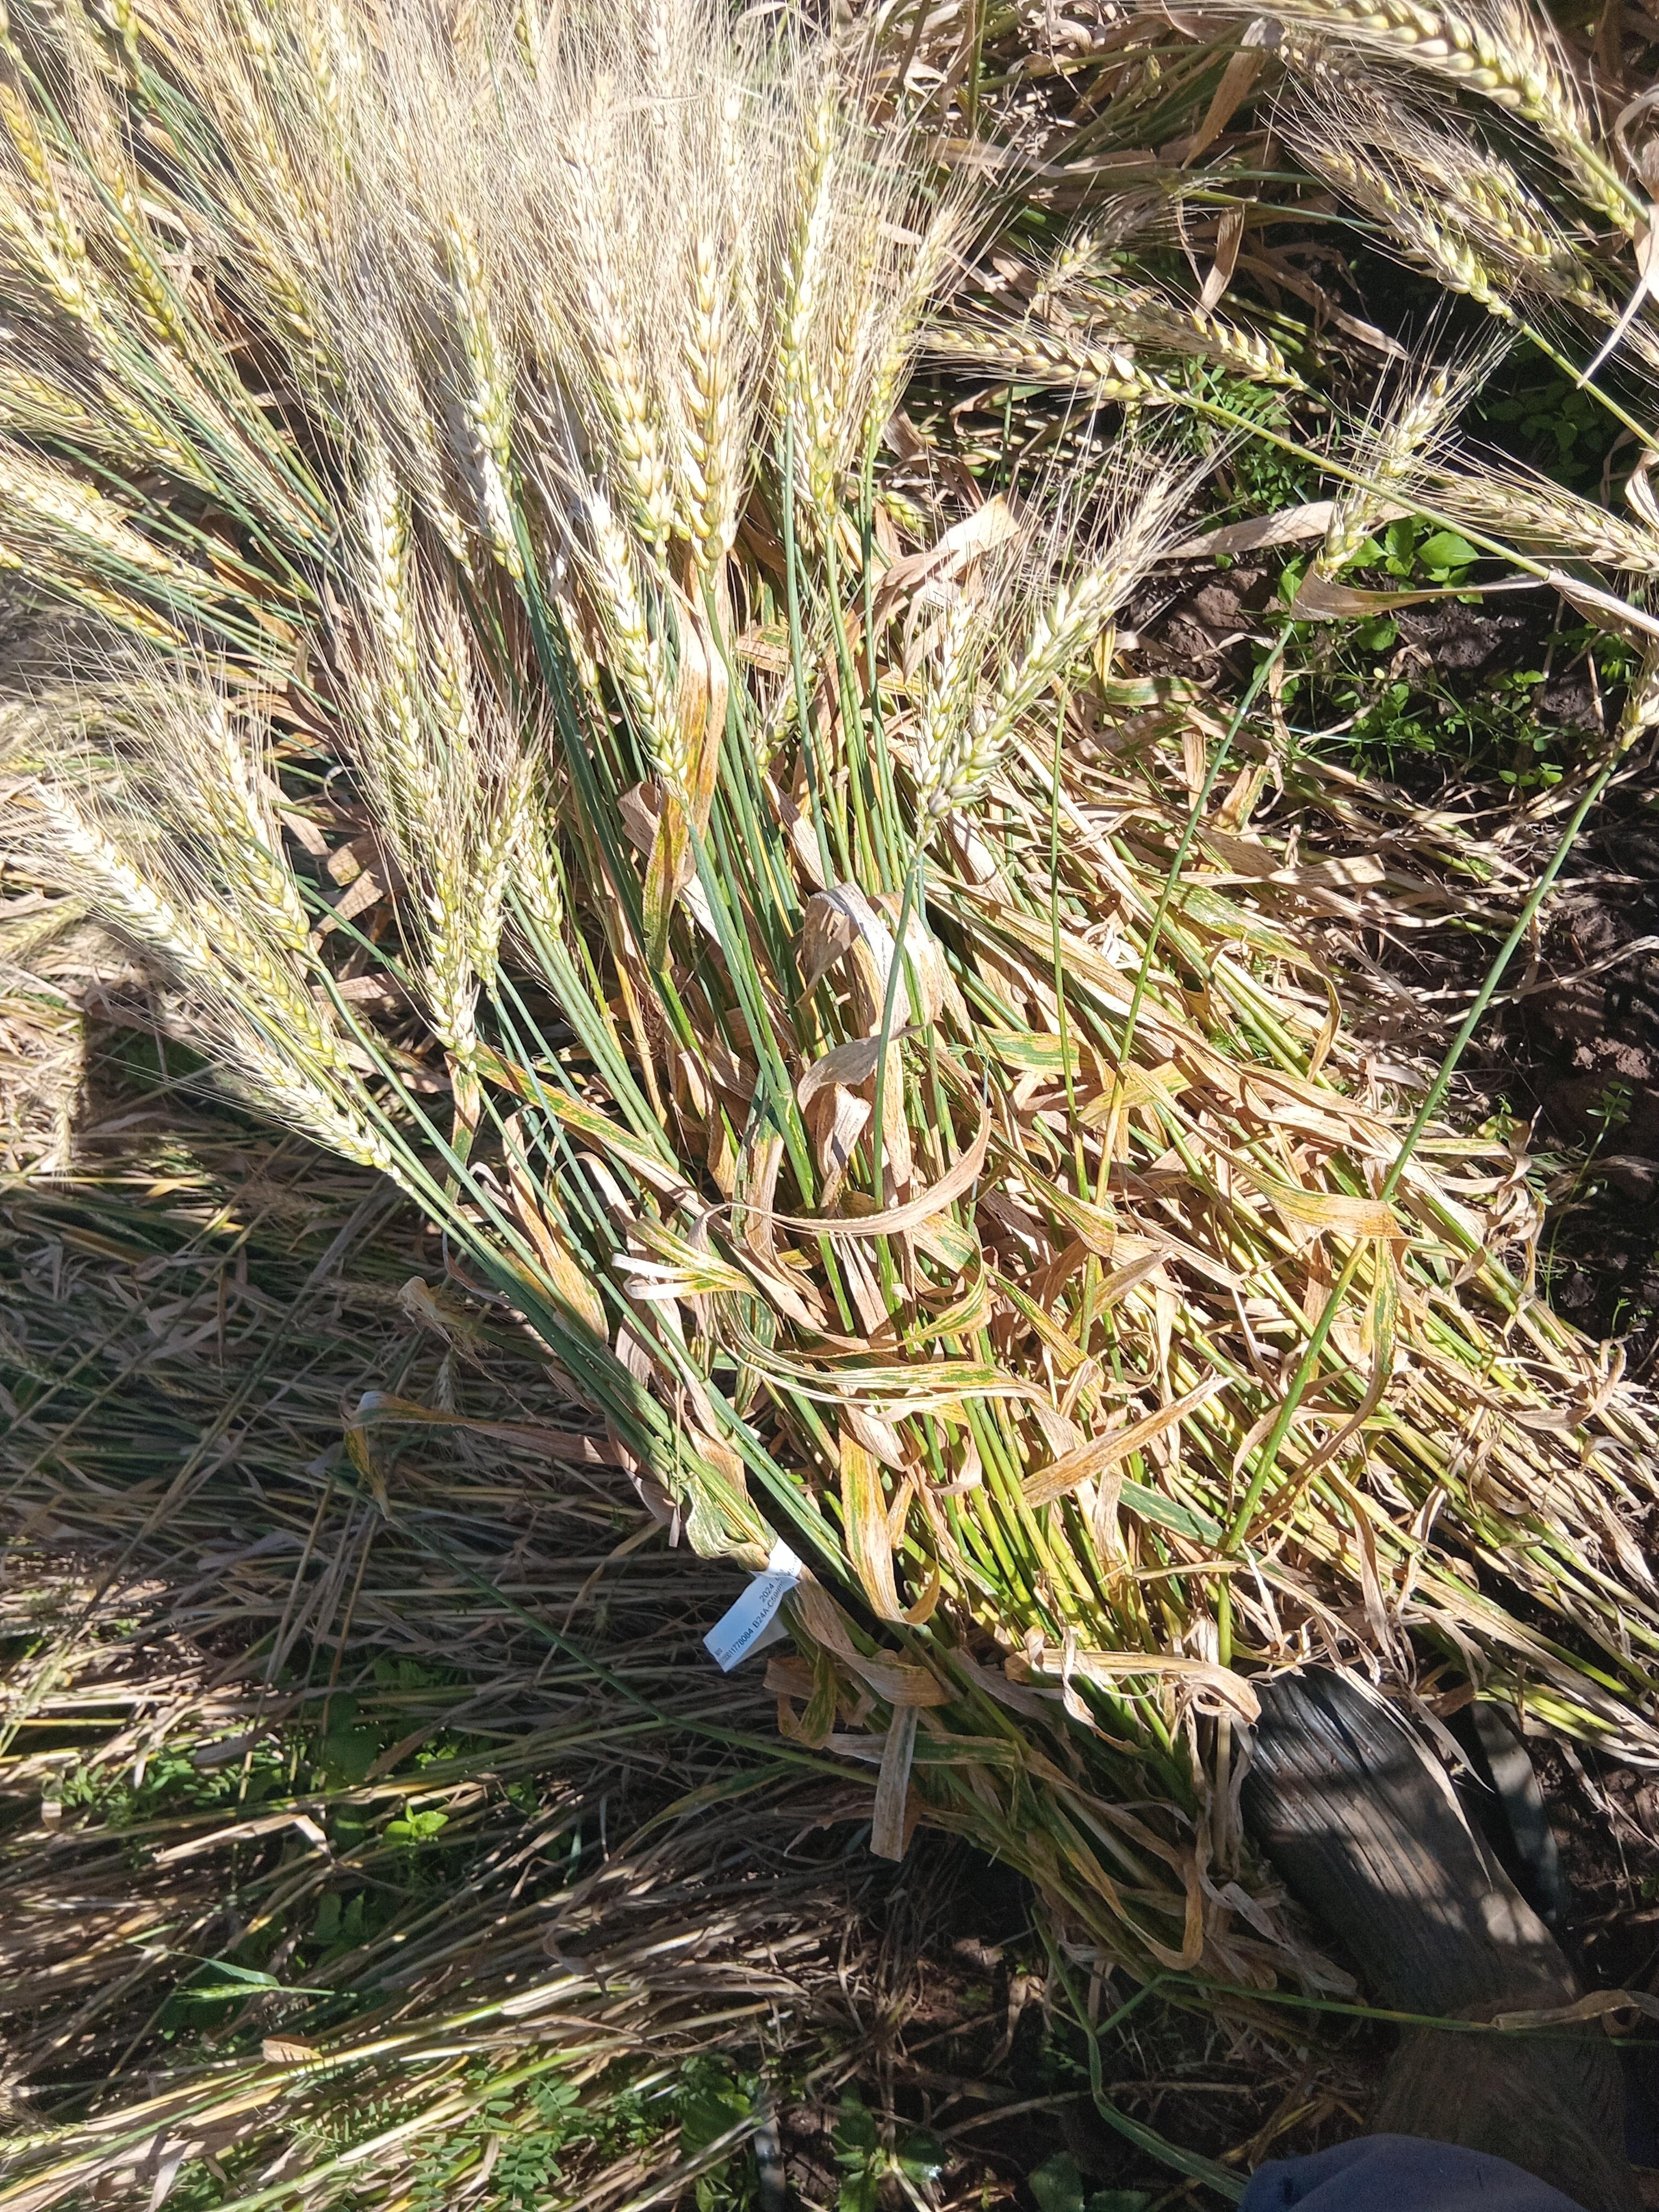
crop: wheat
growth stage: maturity
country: Kenya
